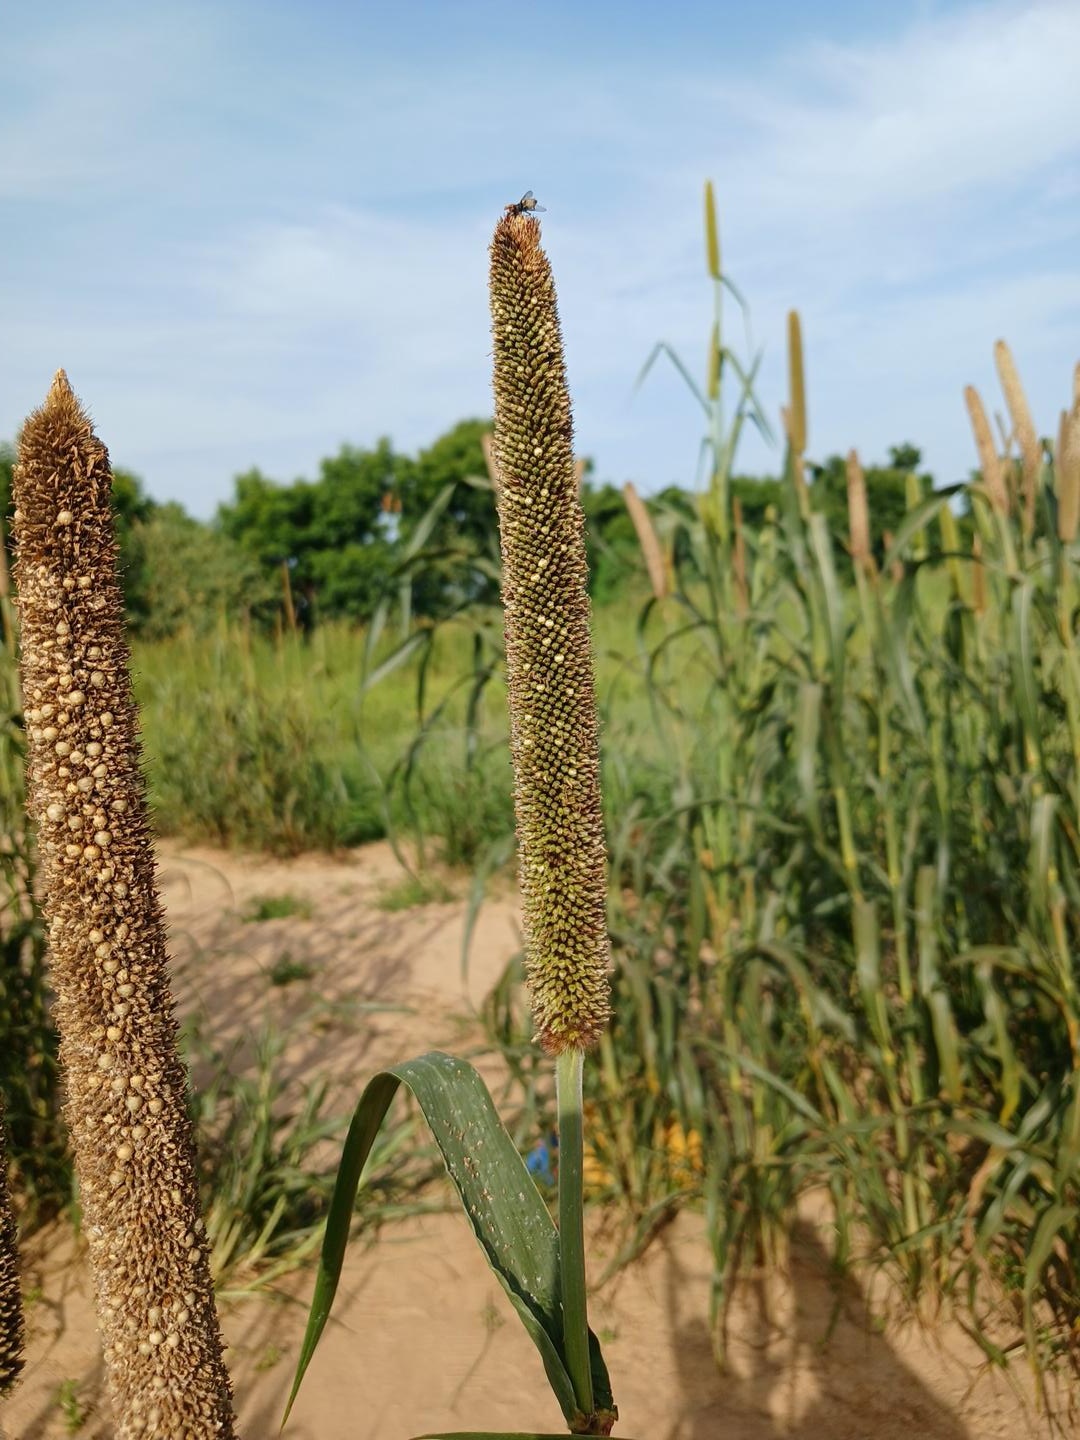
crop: pearl millet
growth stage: filling grain
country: Senegal
